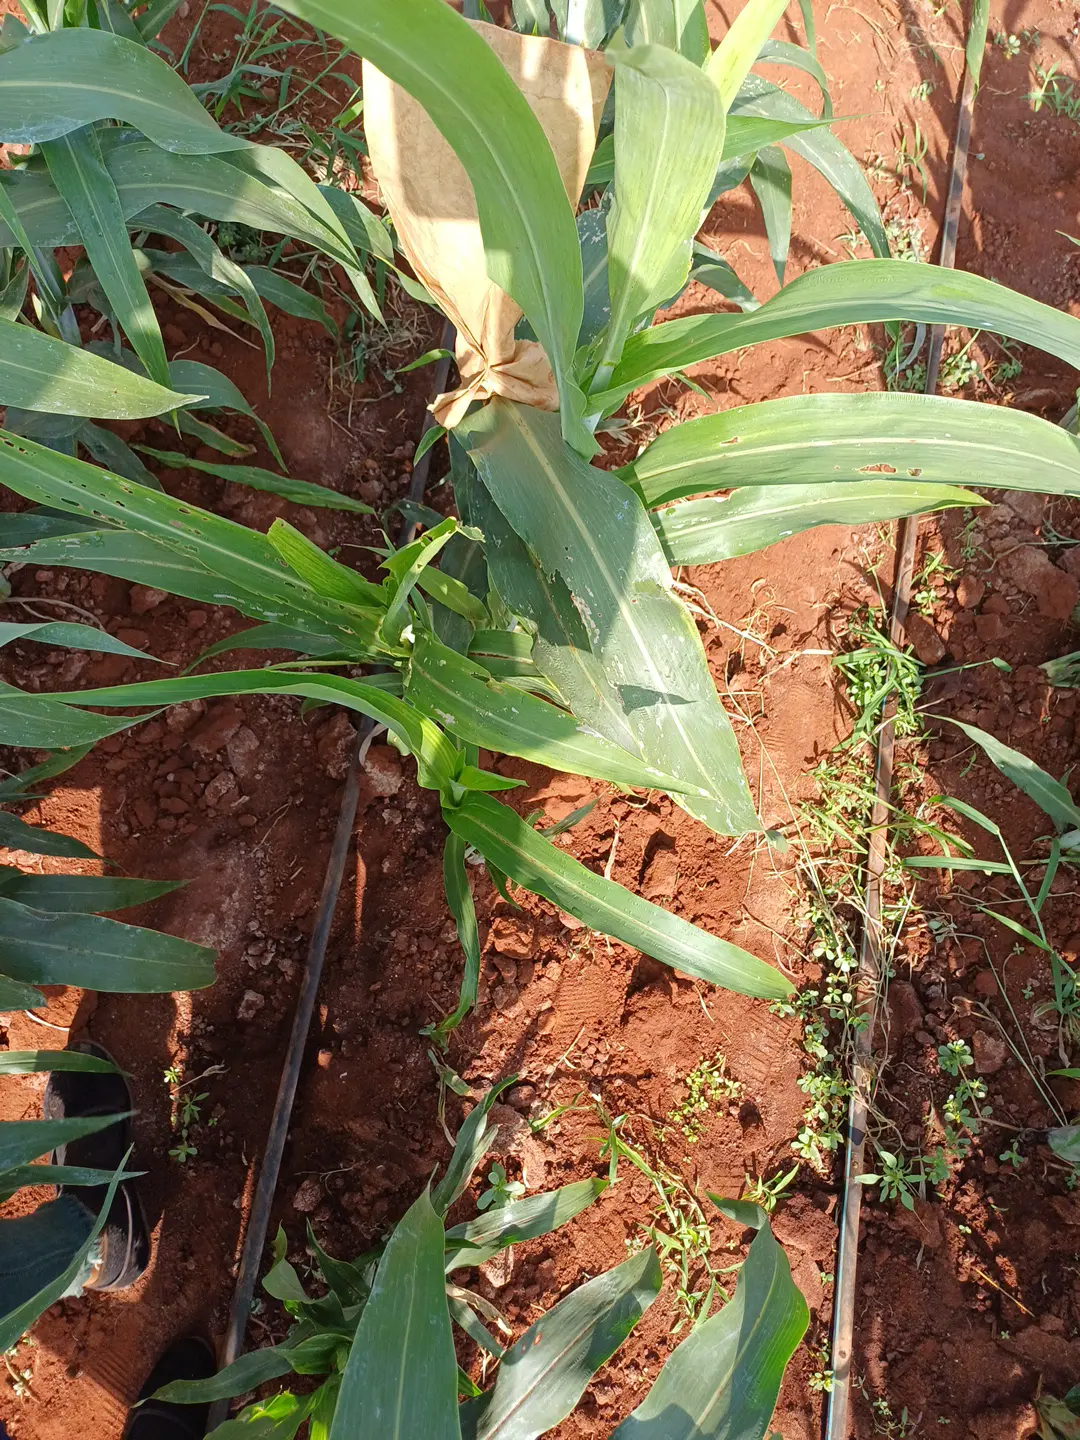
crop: sorghum
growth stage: heading tuber
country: Kenya
